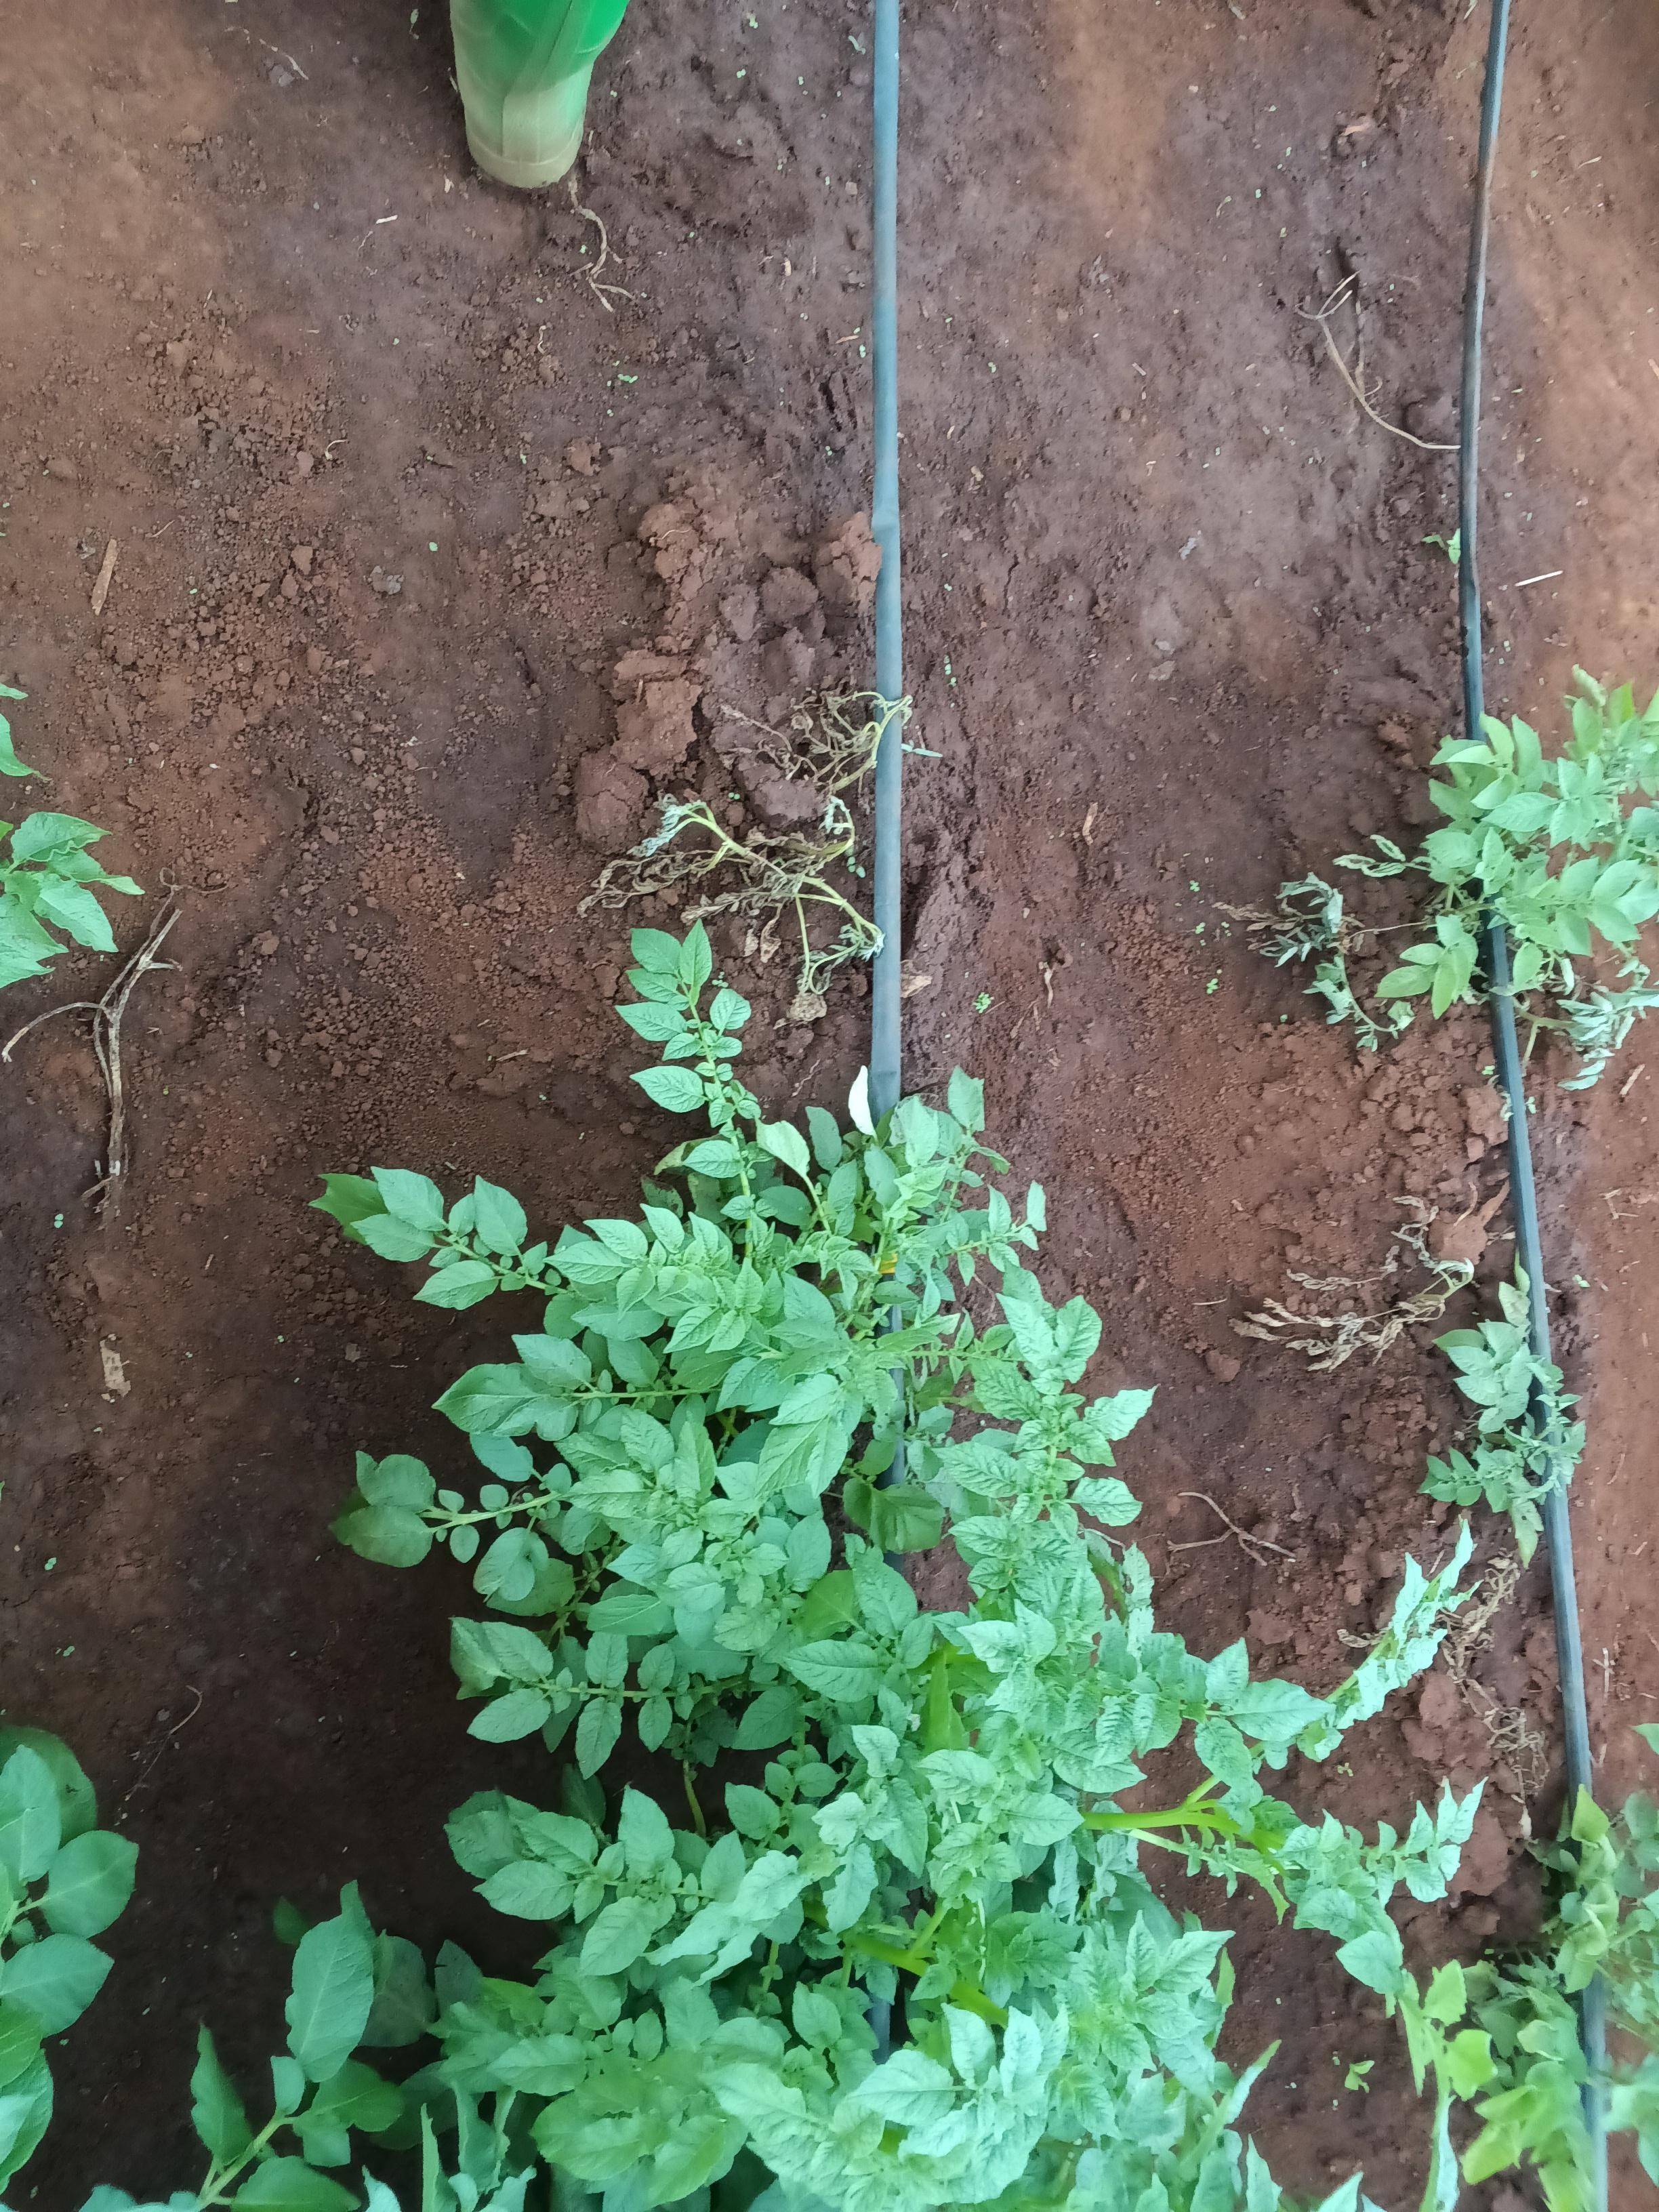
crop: potato
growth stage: vegetative
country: Kenya
